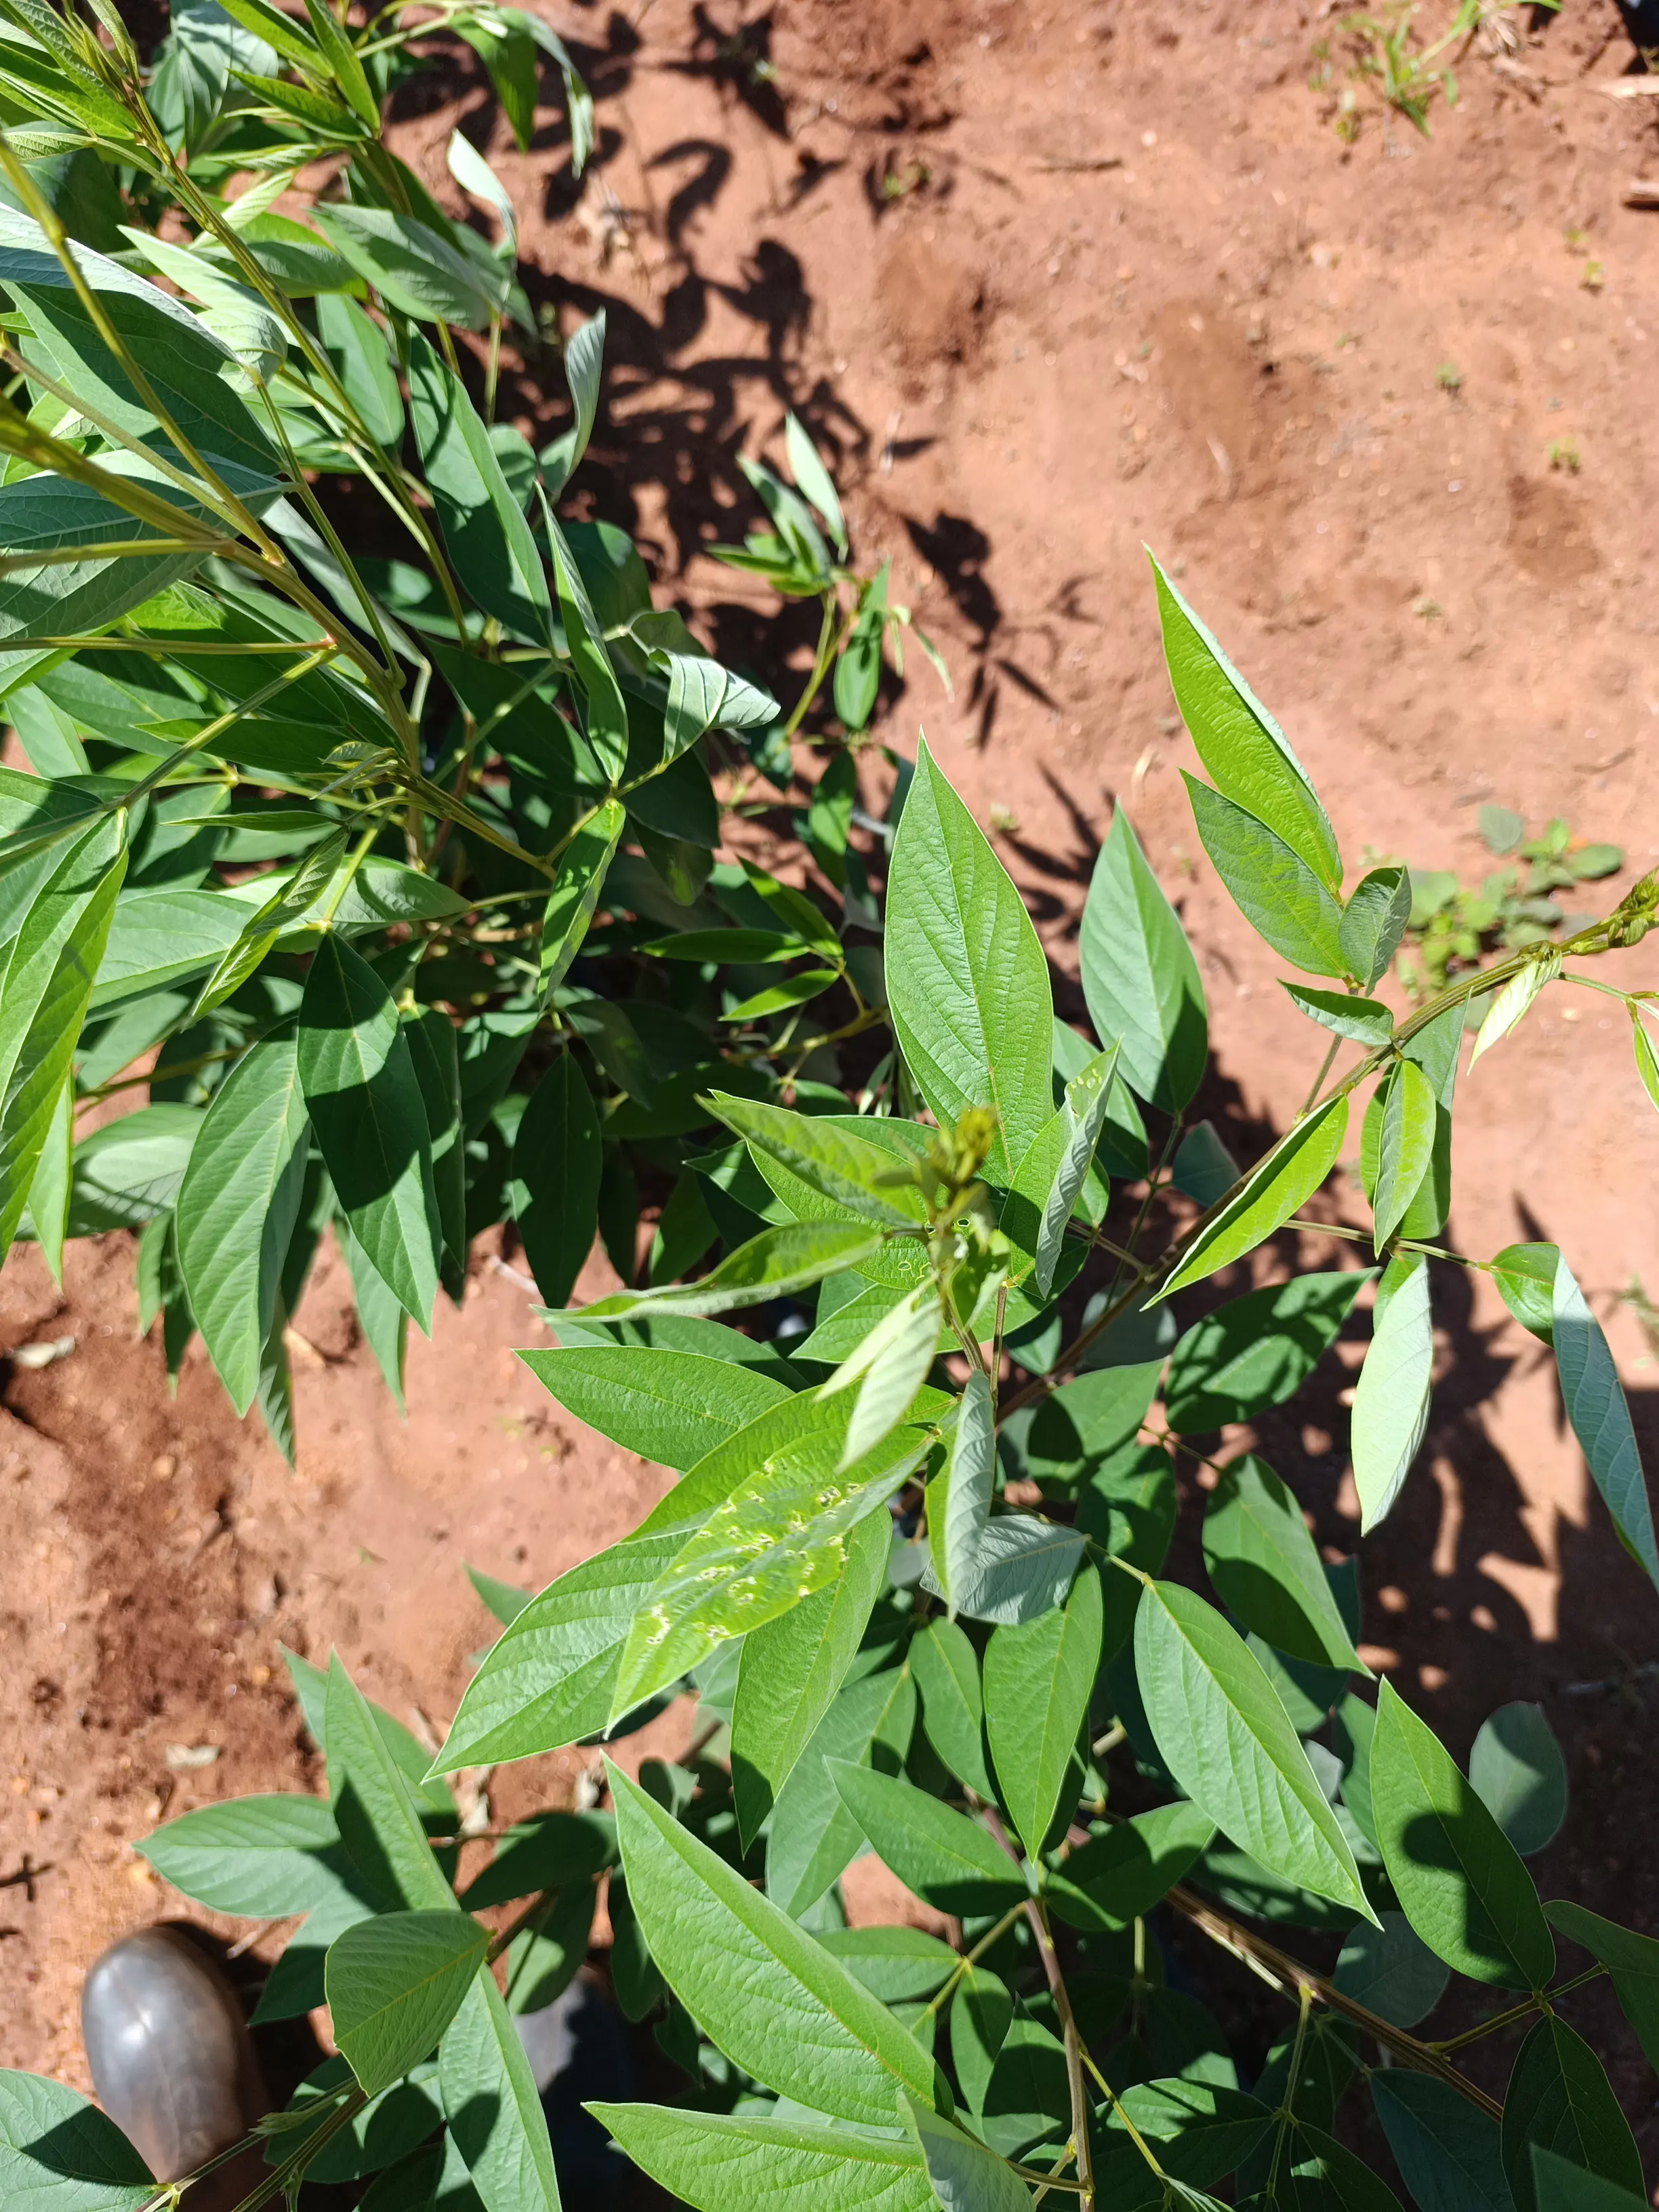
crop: pigeonpea
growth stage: vegetative
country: Kenya
